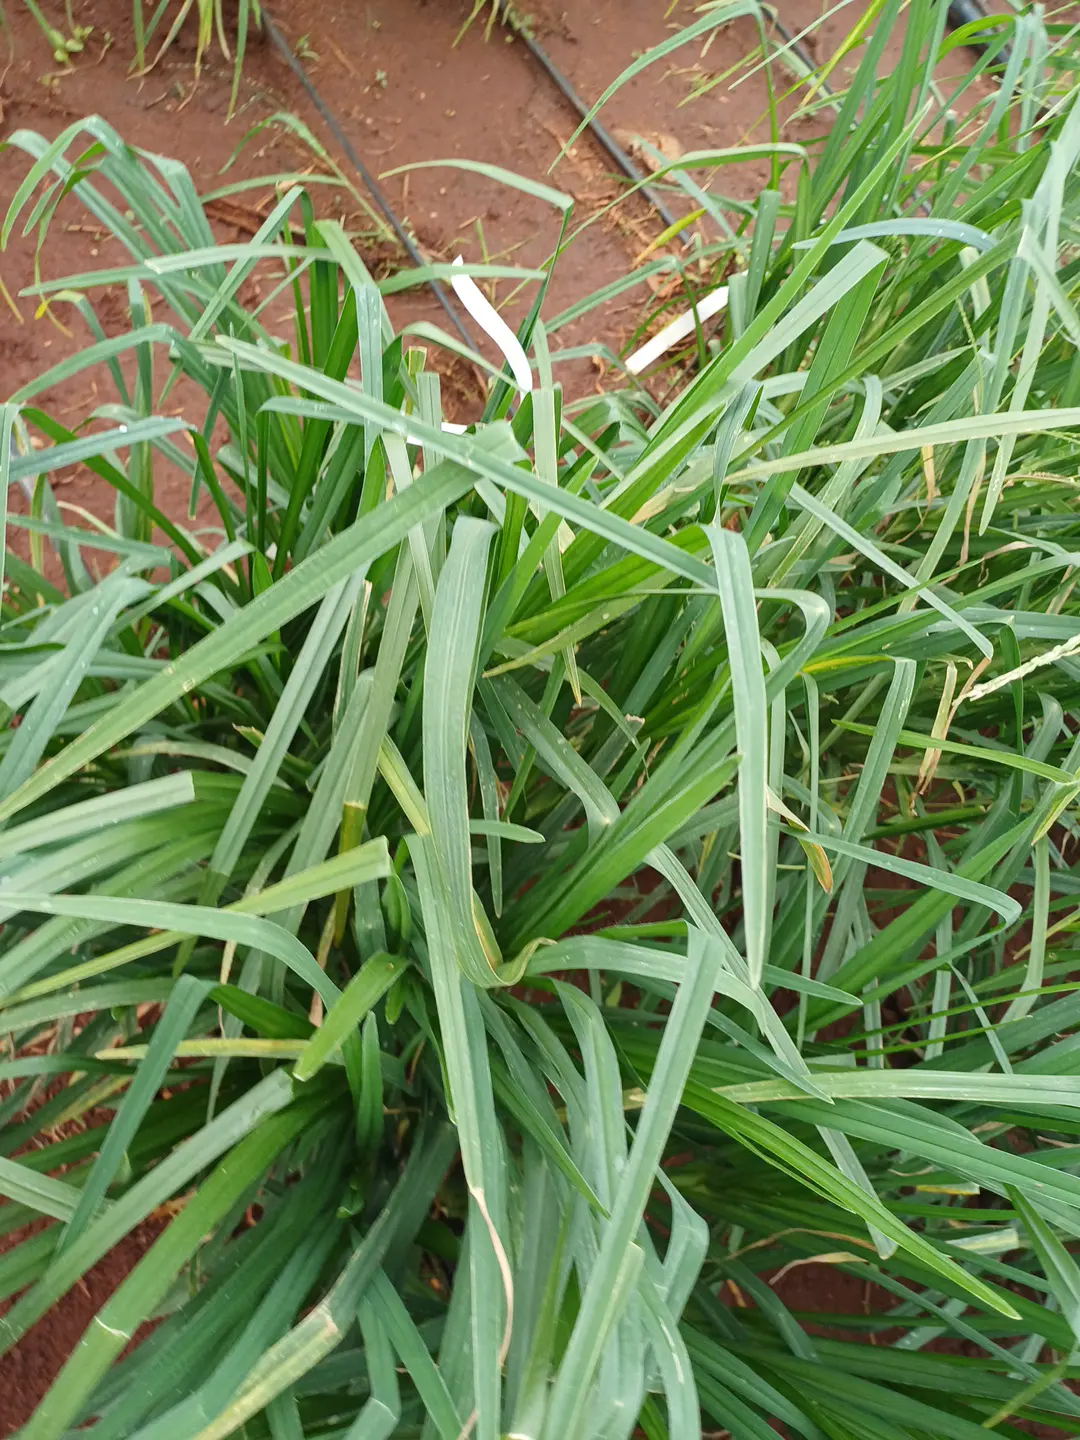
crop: finger millet
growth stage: vegetative
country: Kenya
